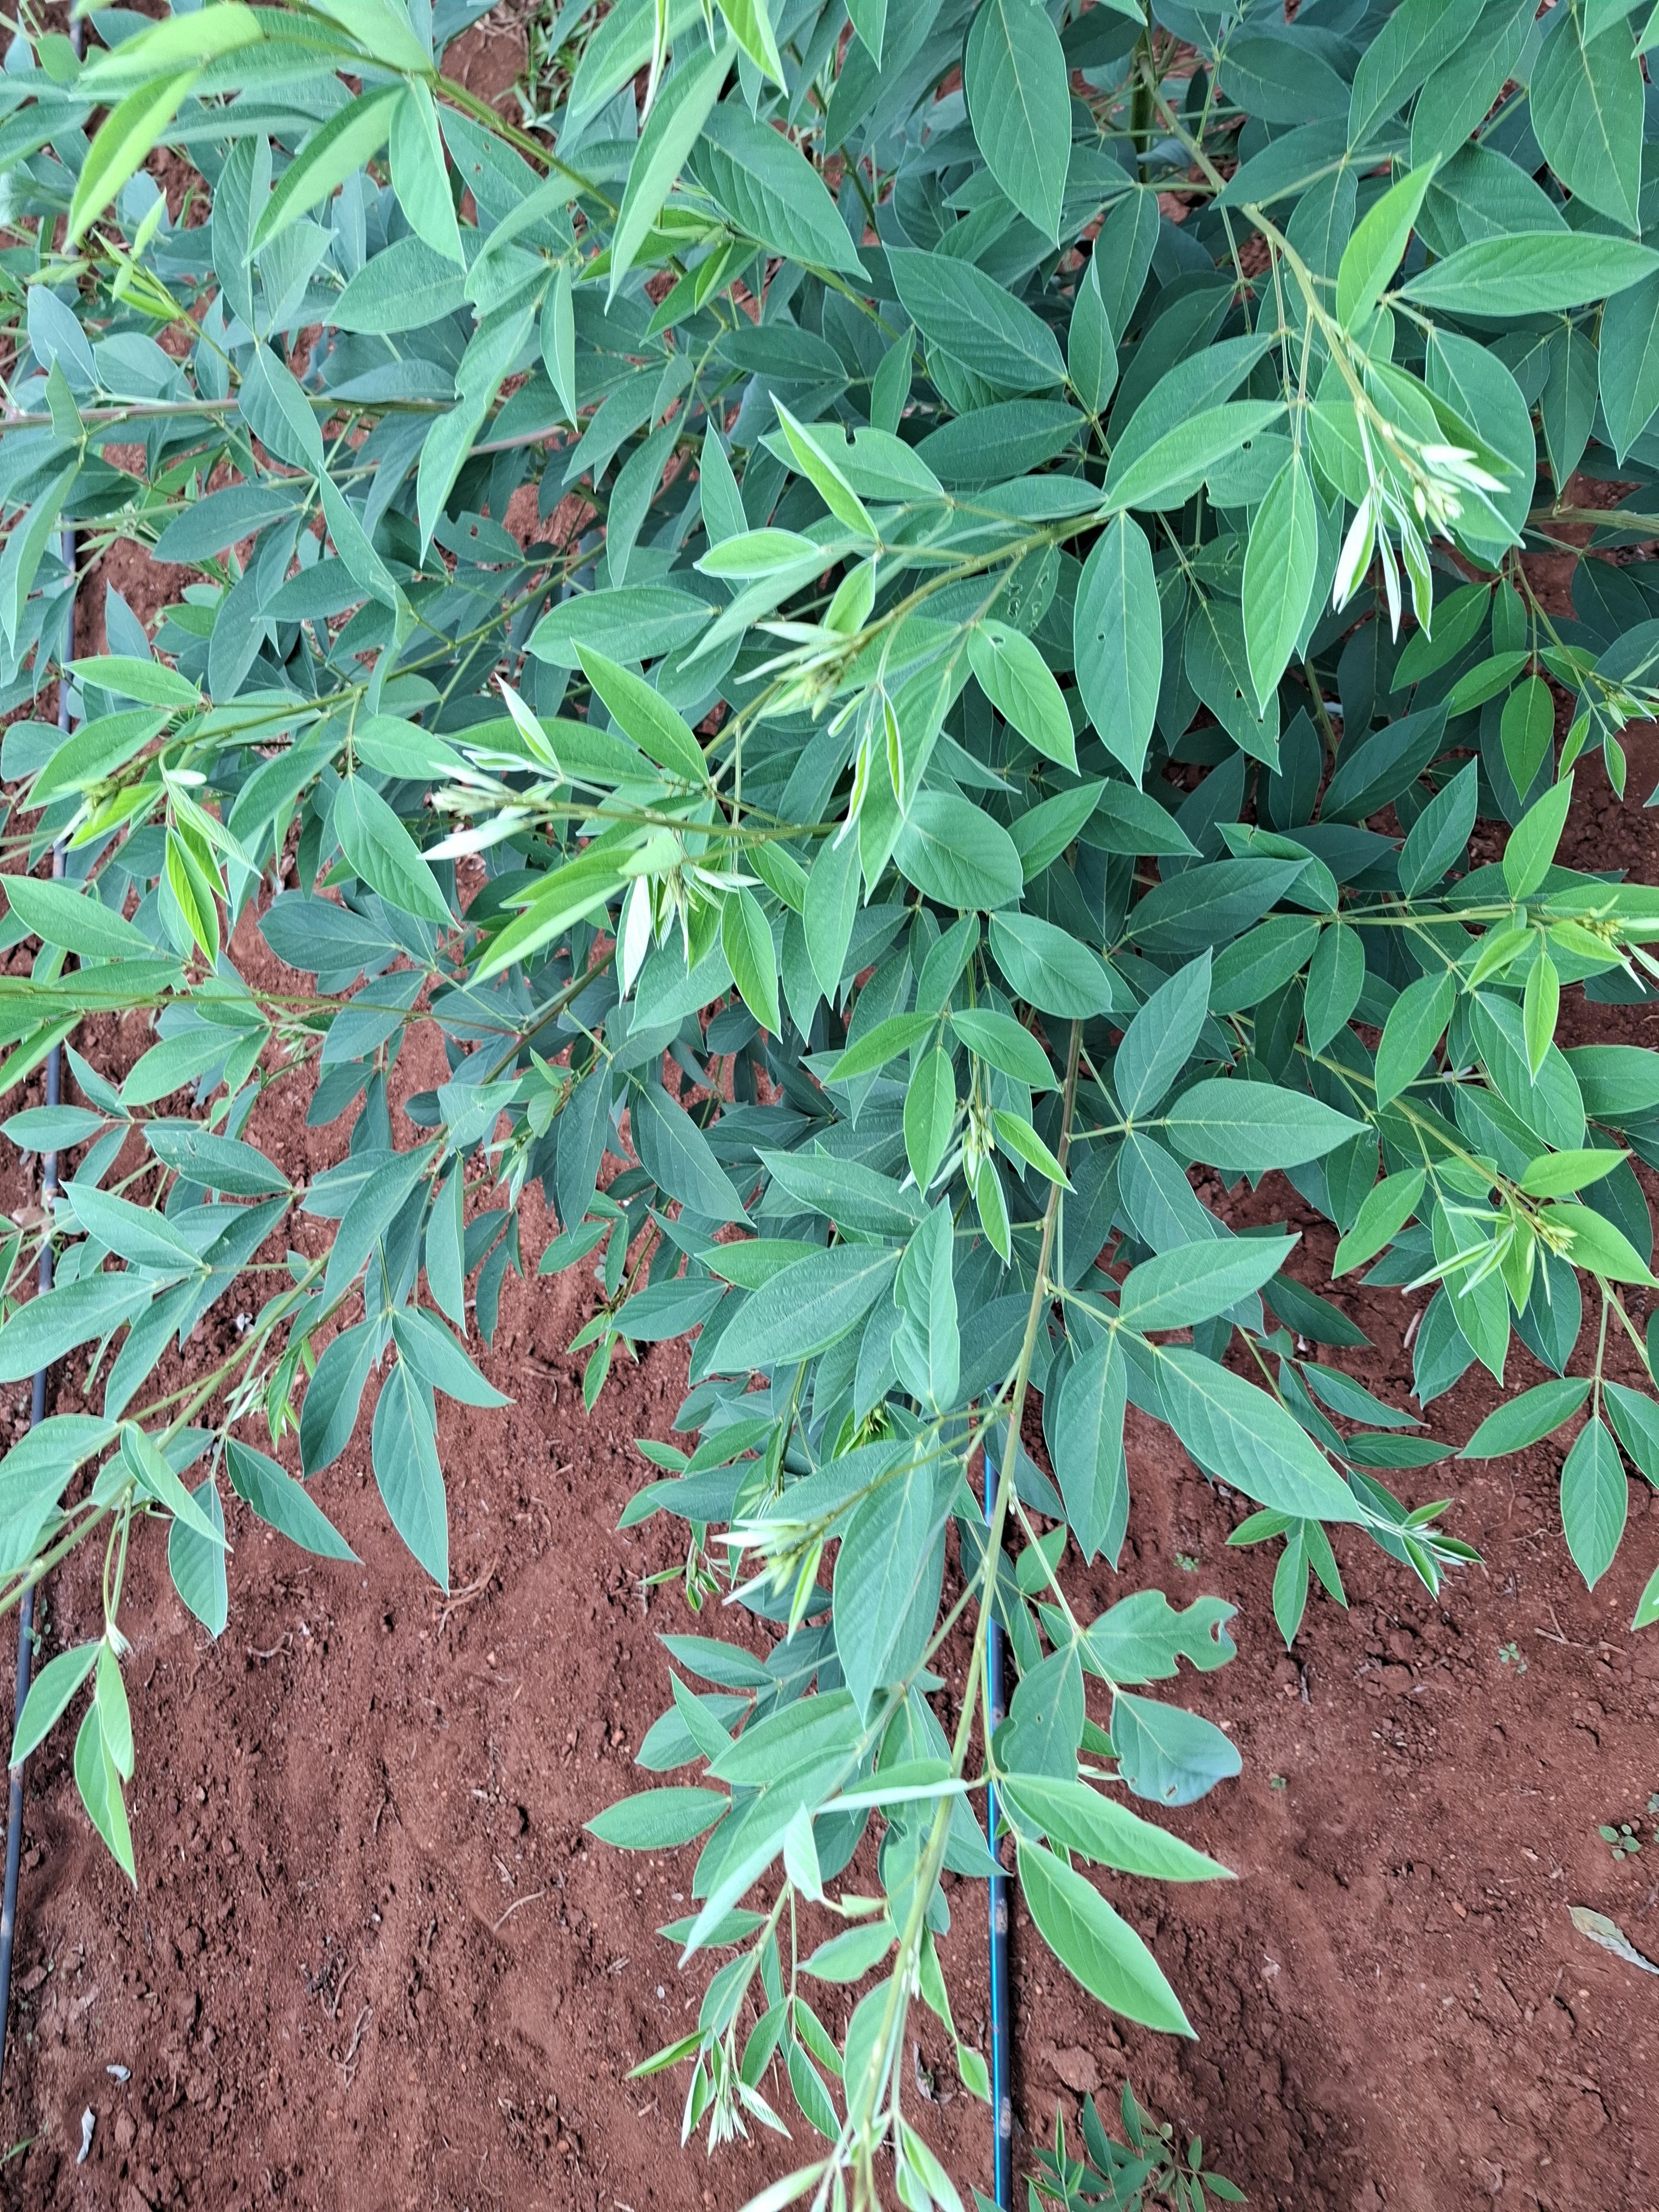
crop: pigeonpea
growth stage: flowering
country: Kenya
